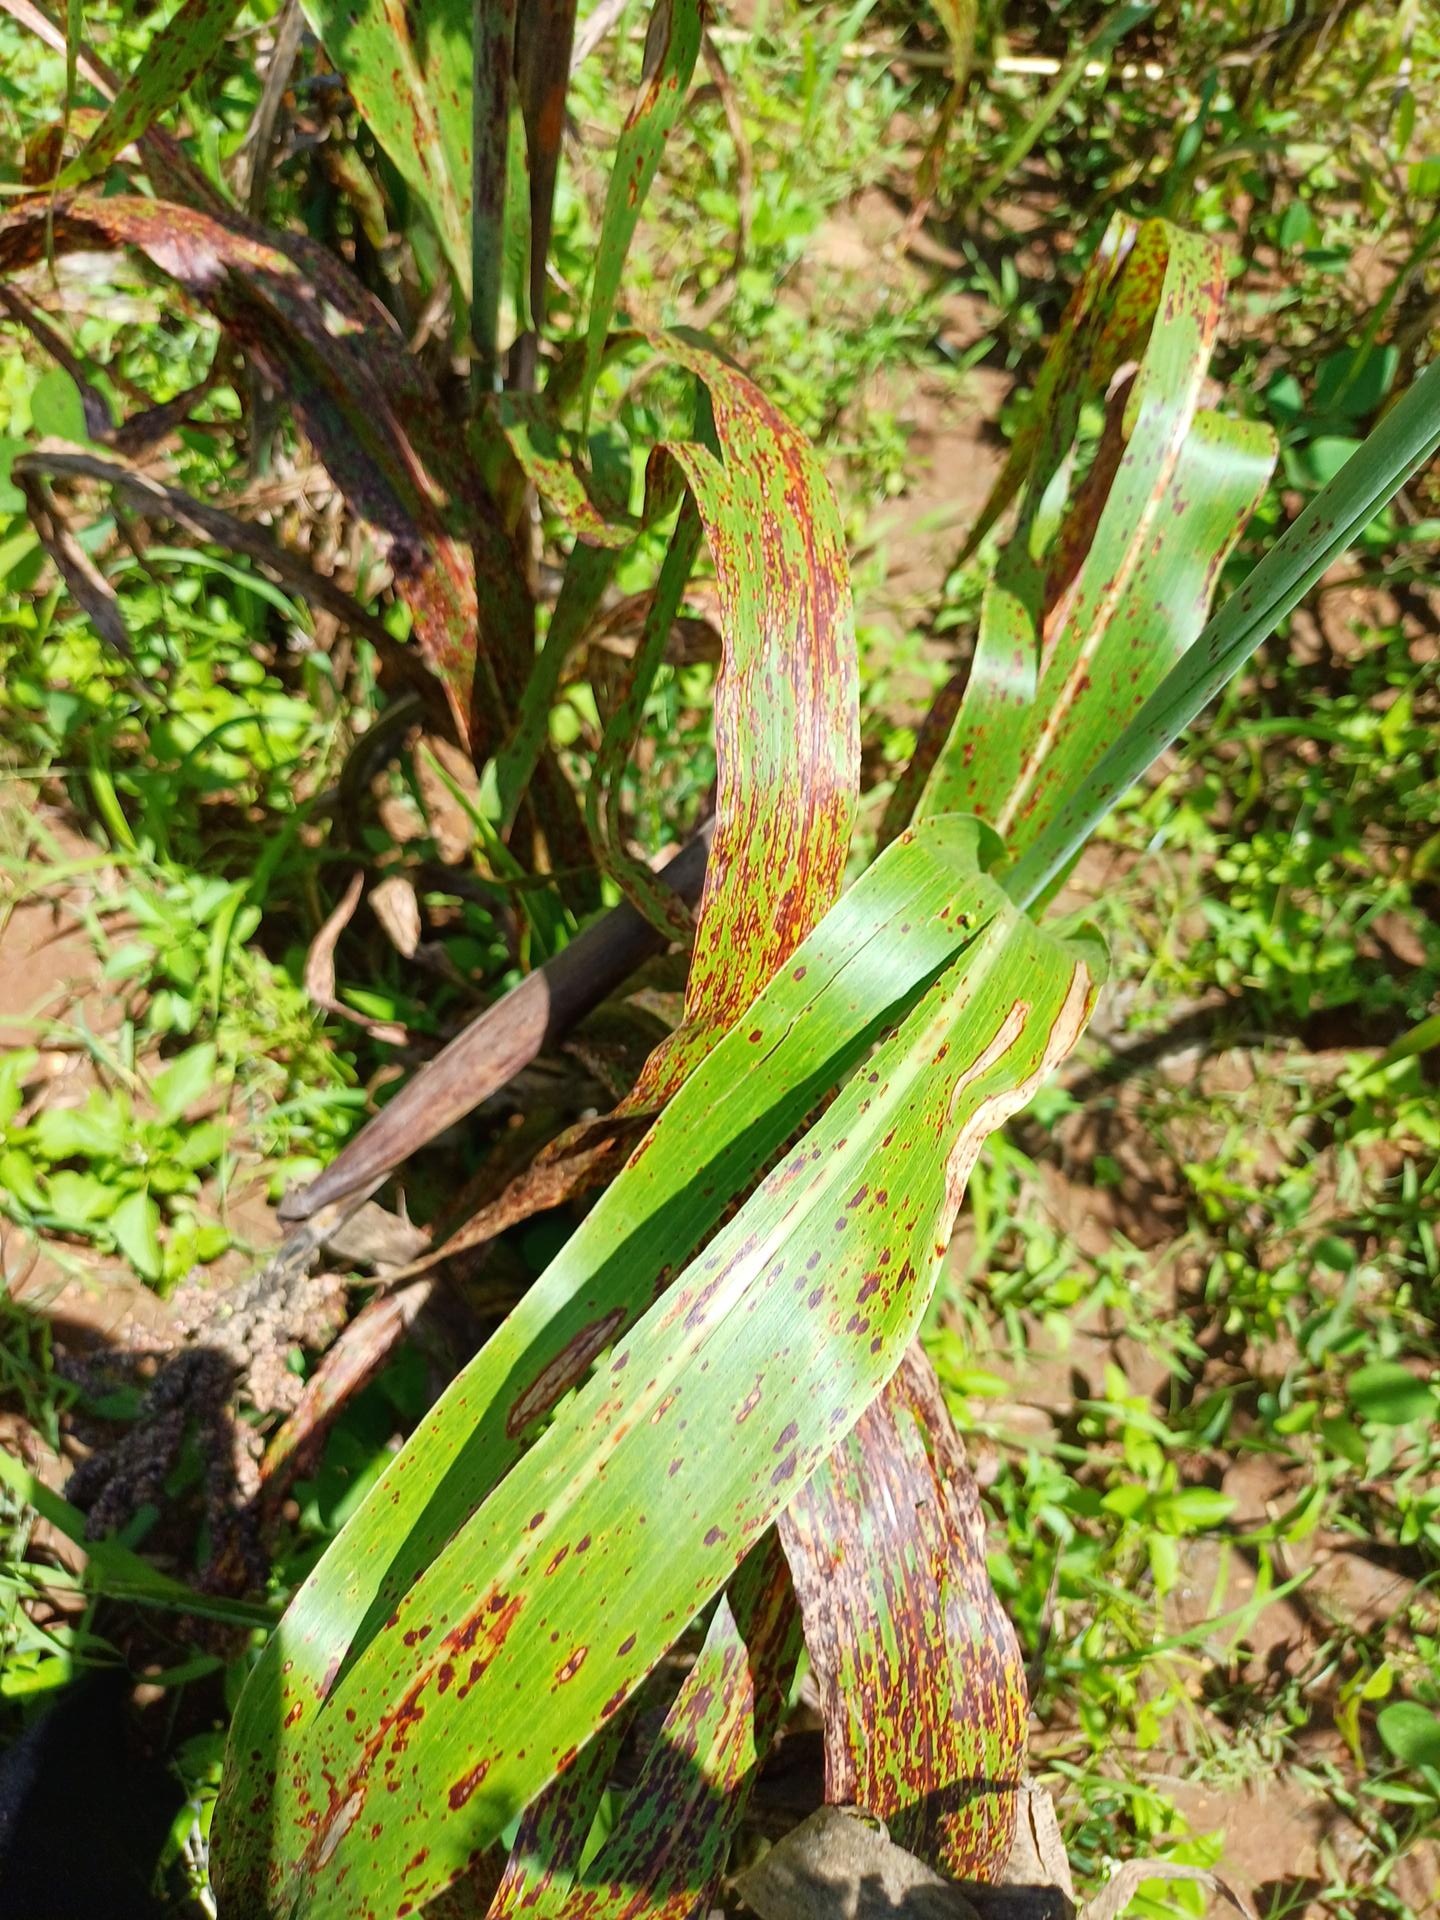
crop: sorghum
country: Kenya
